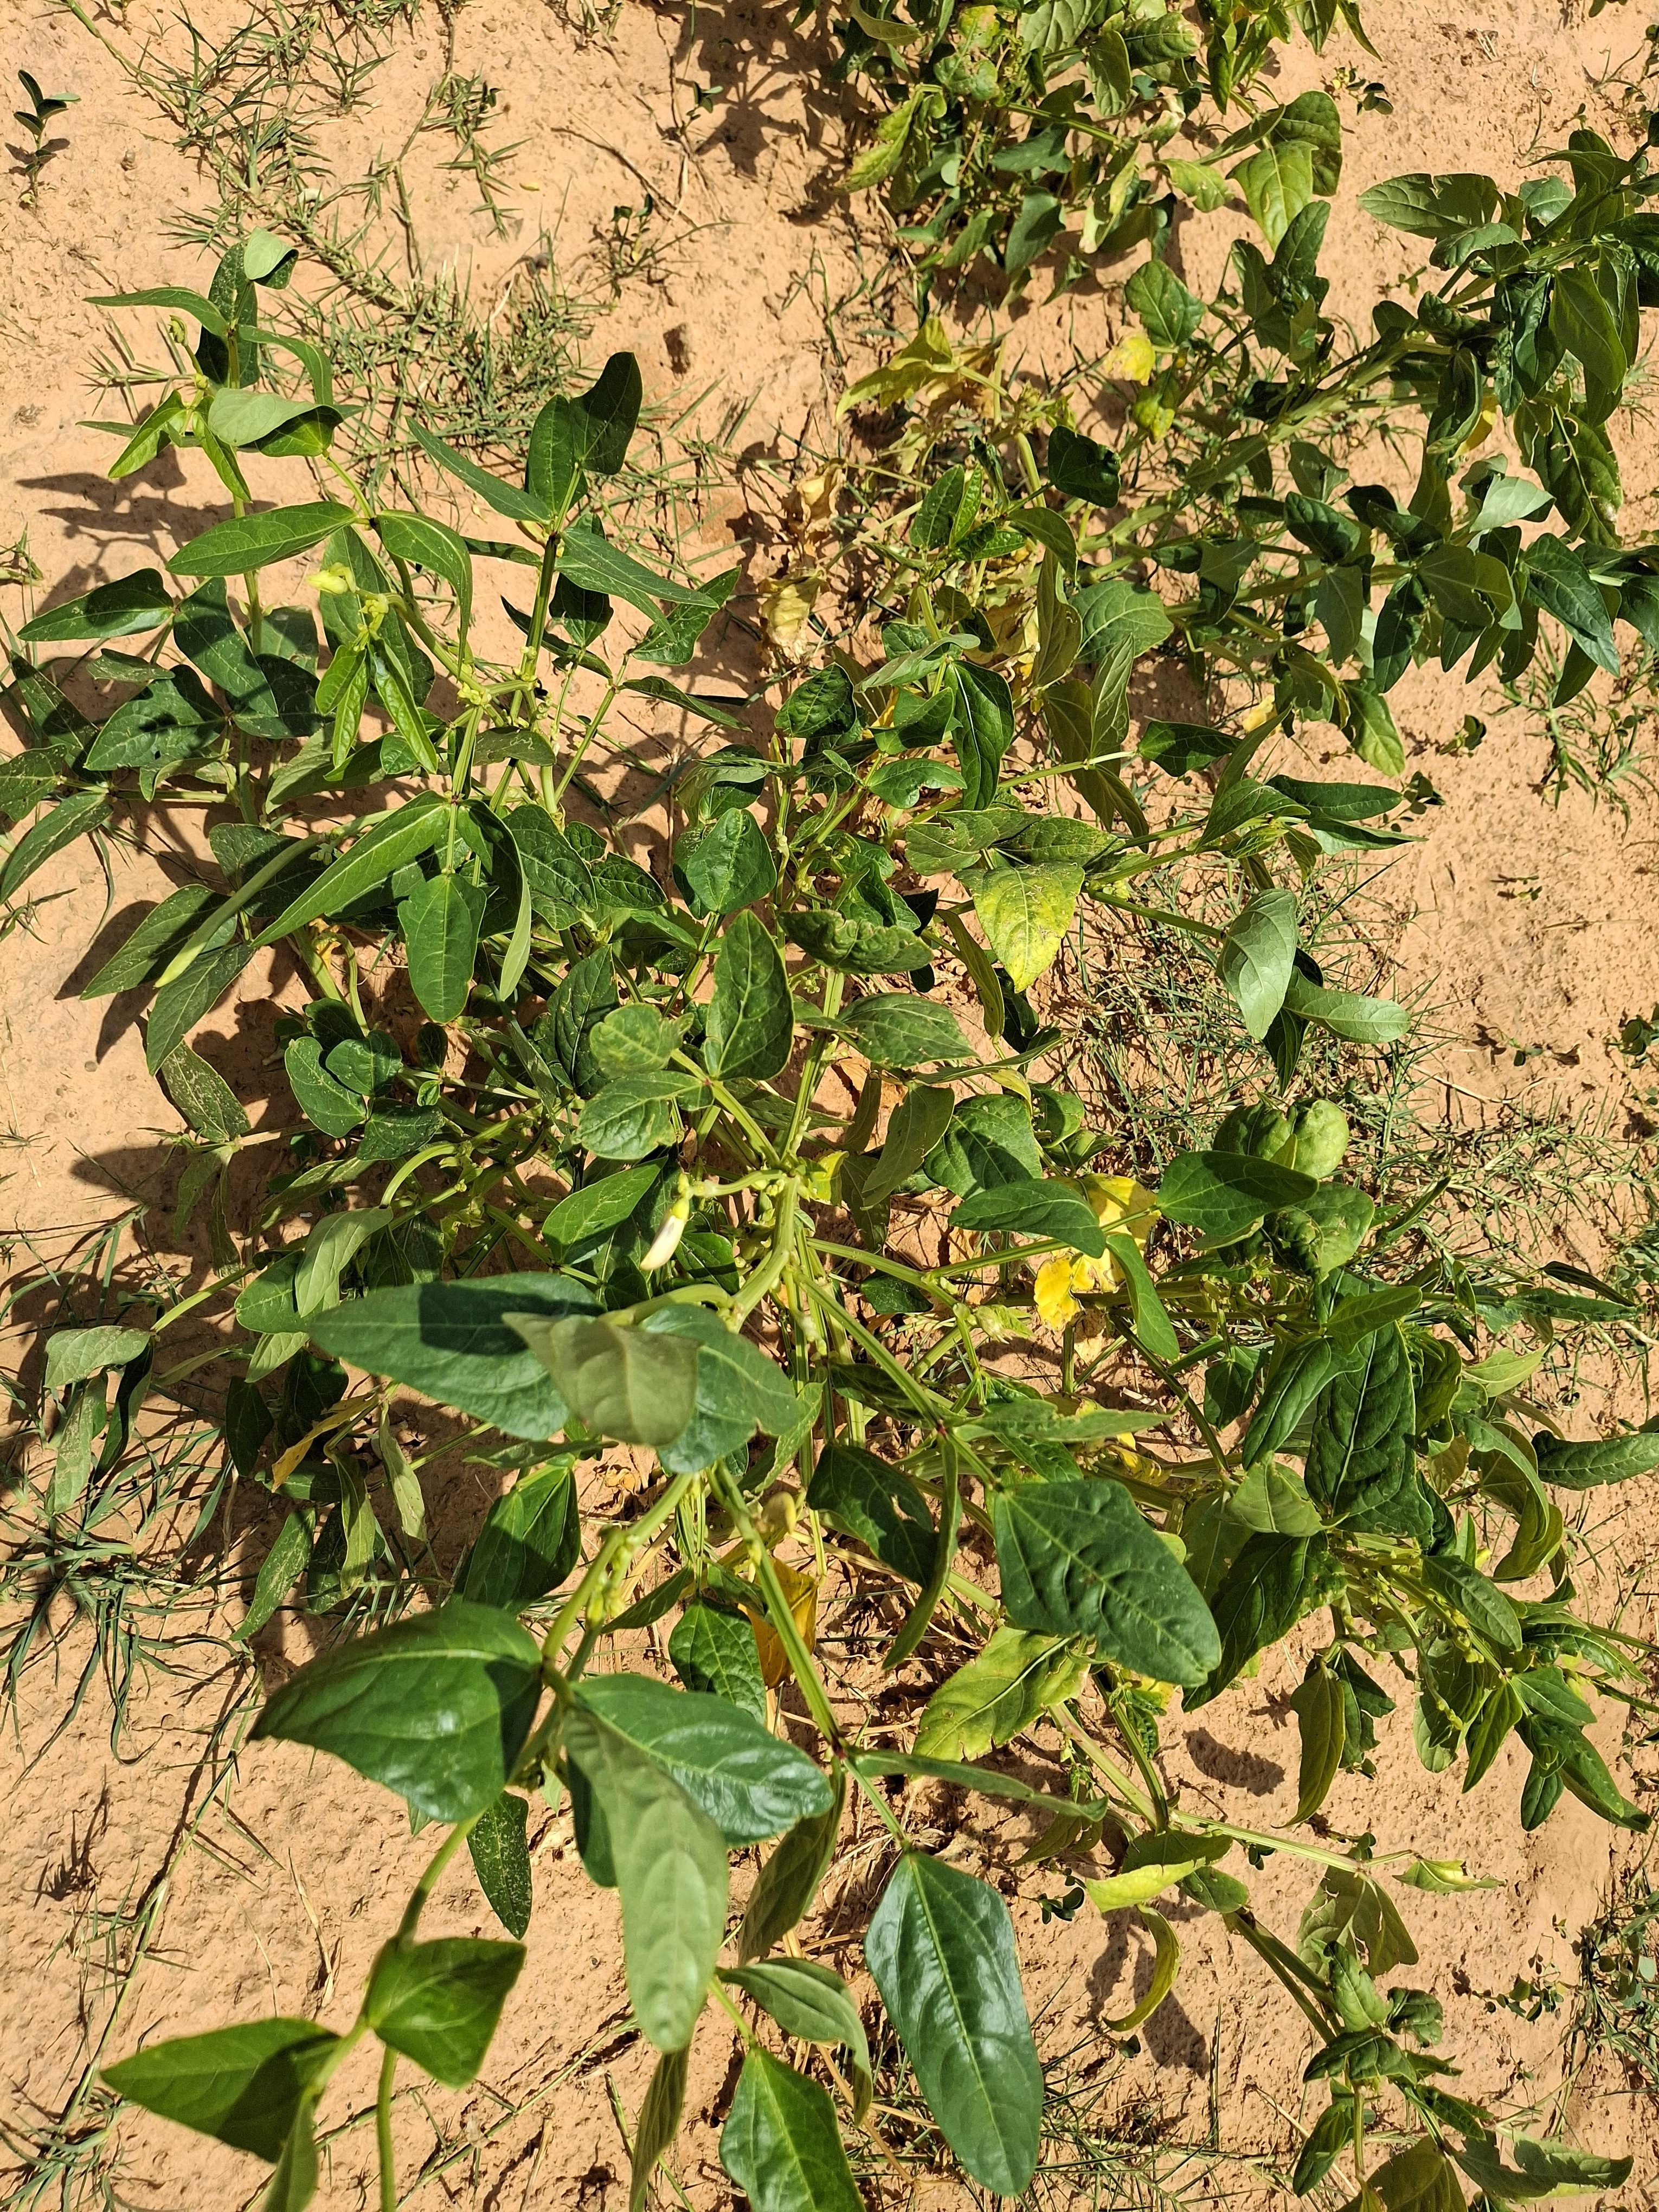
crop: cowpea
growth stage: harvest maturity
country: Nigeria
